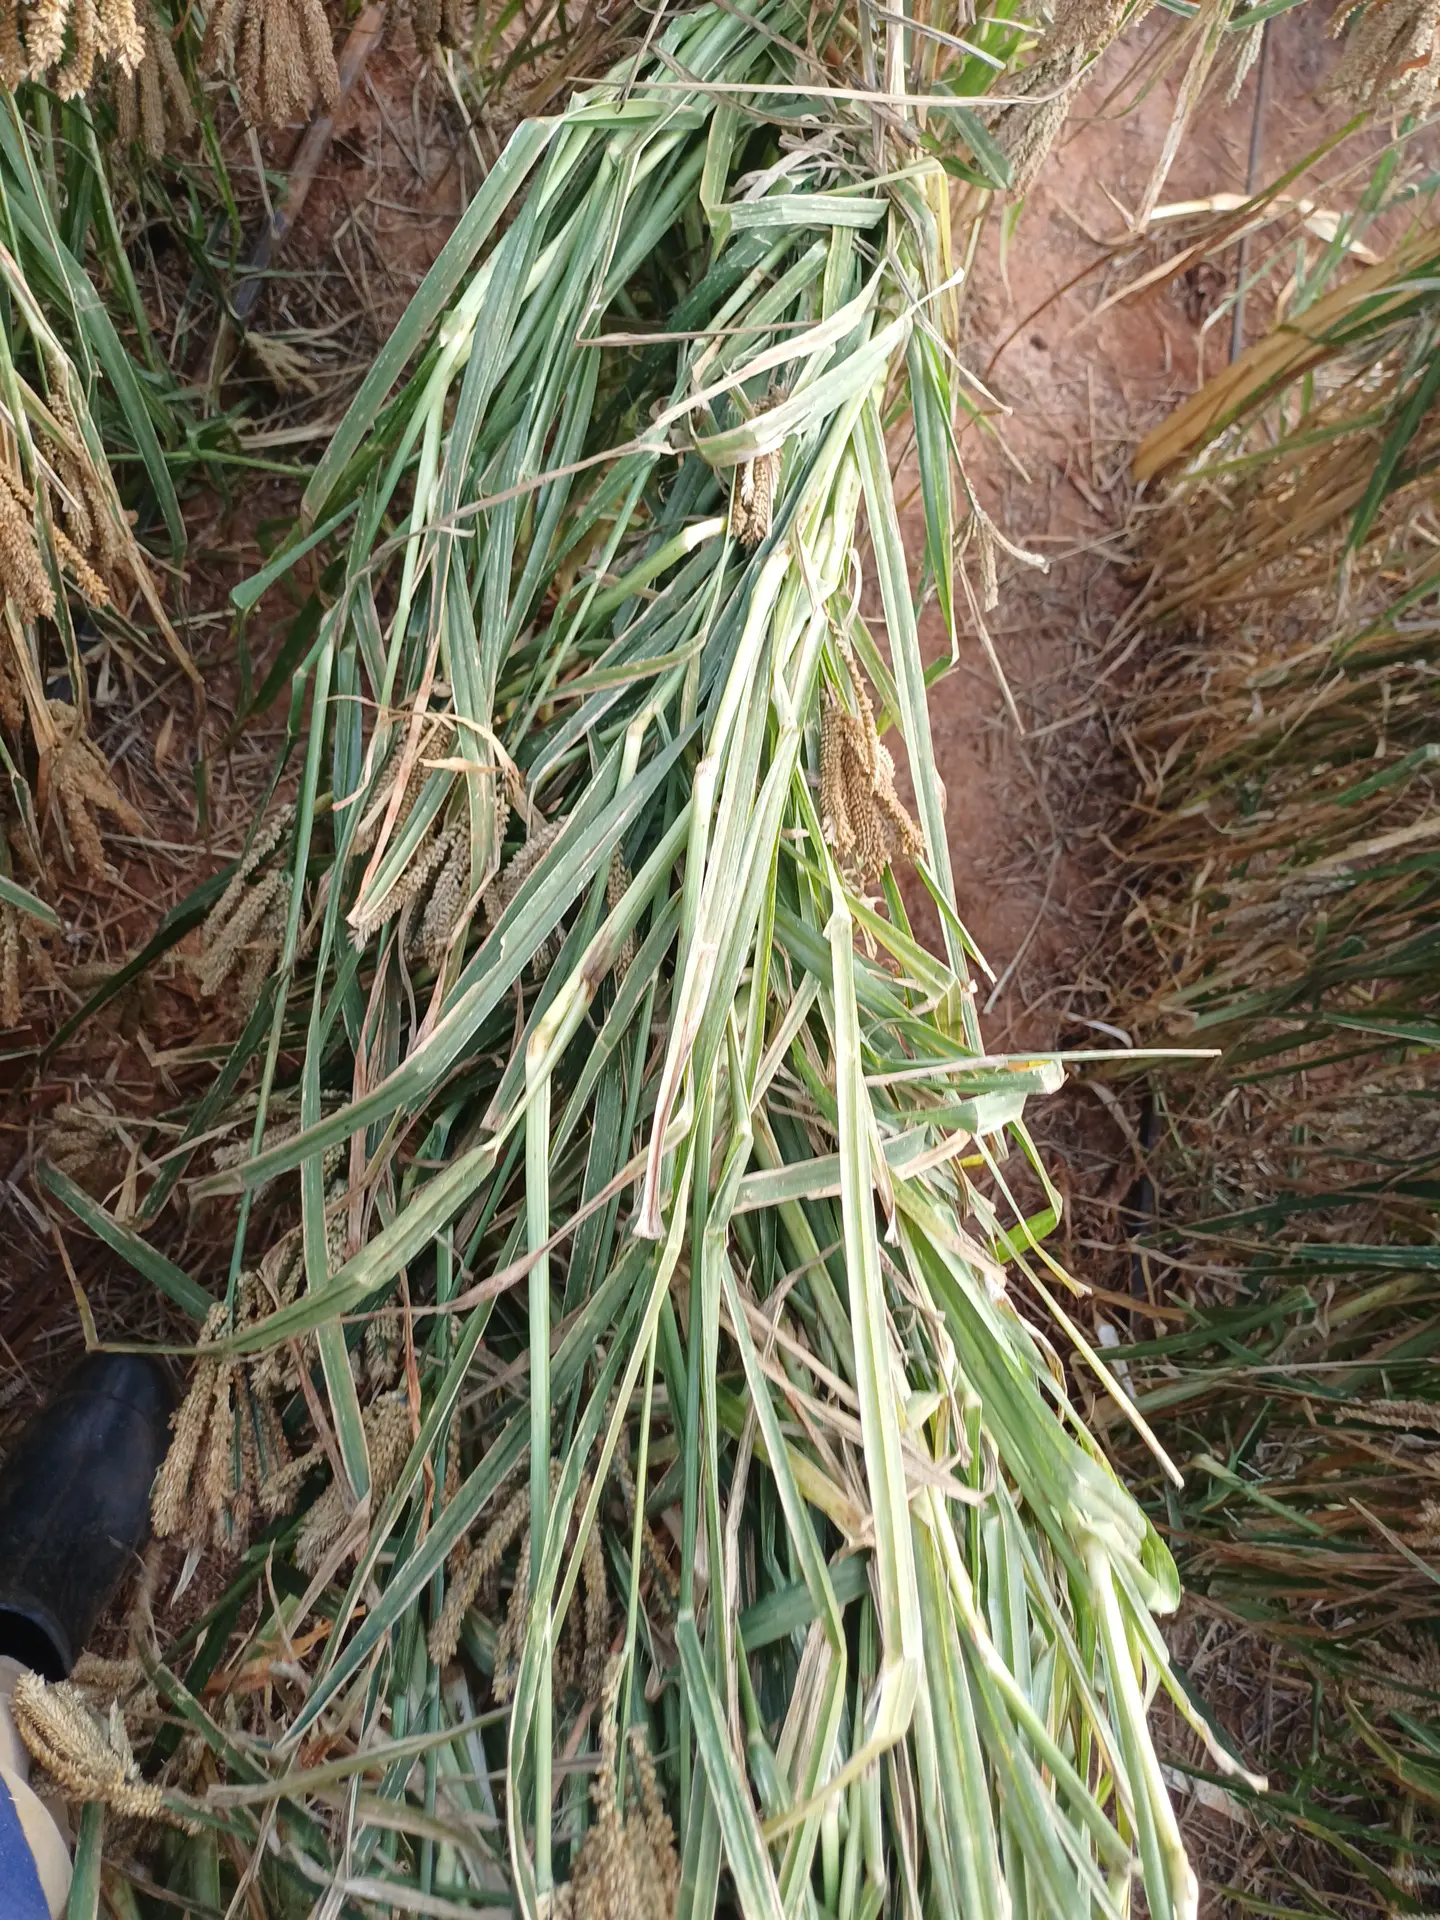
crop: finger millet
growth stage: maturity
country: Kenya
